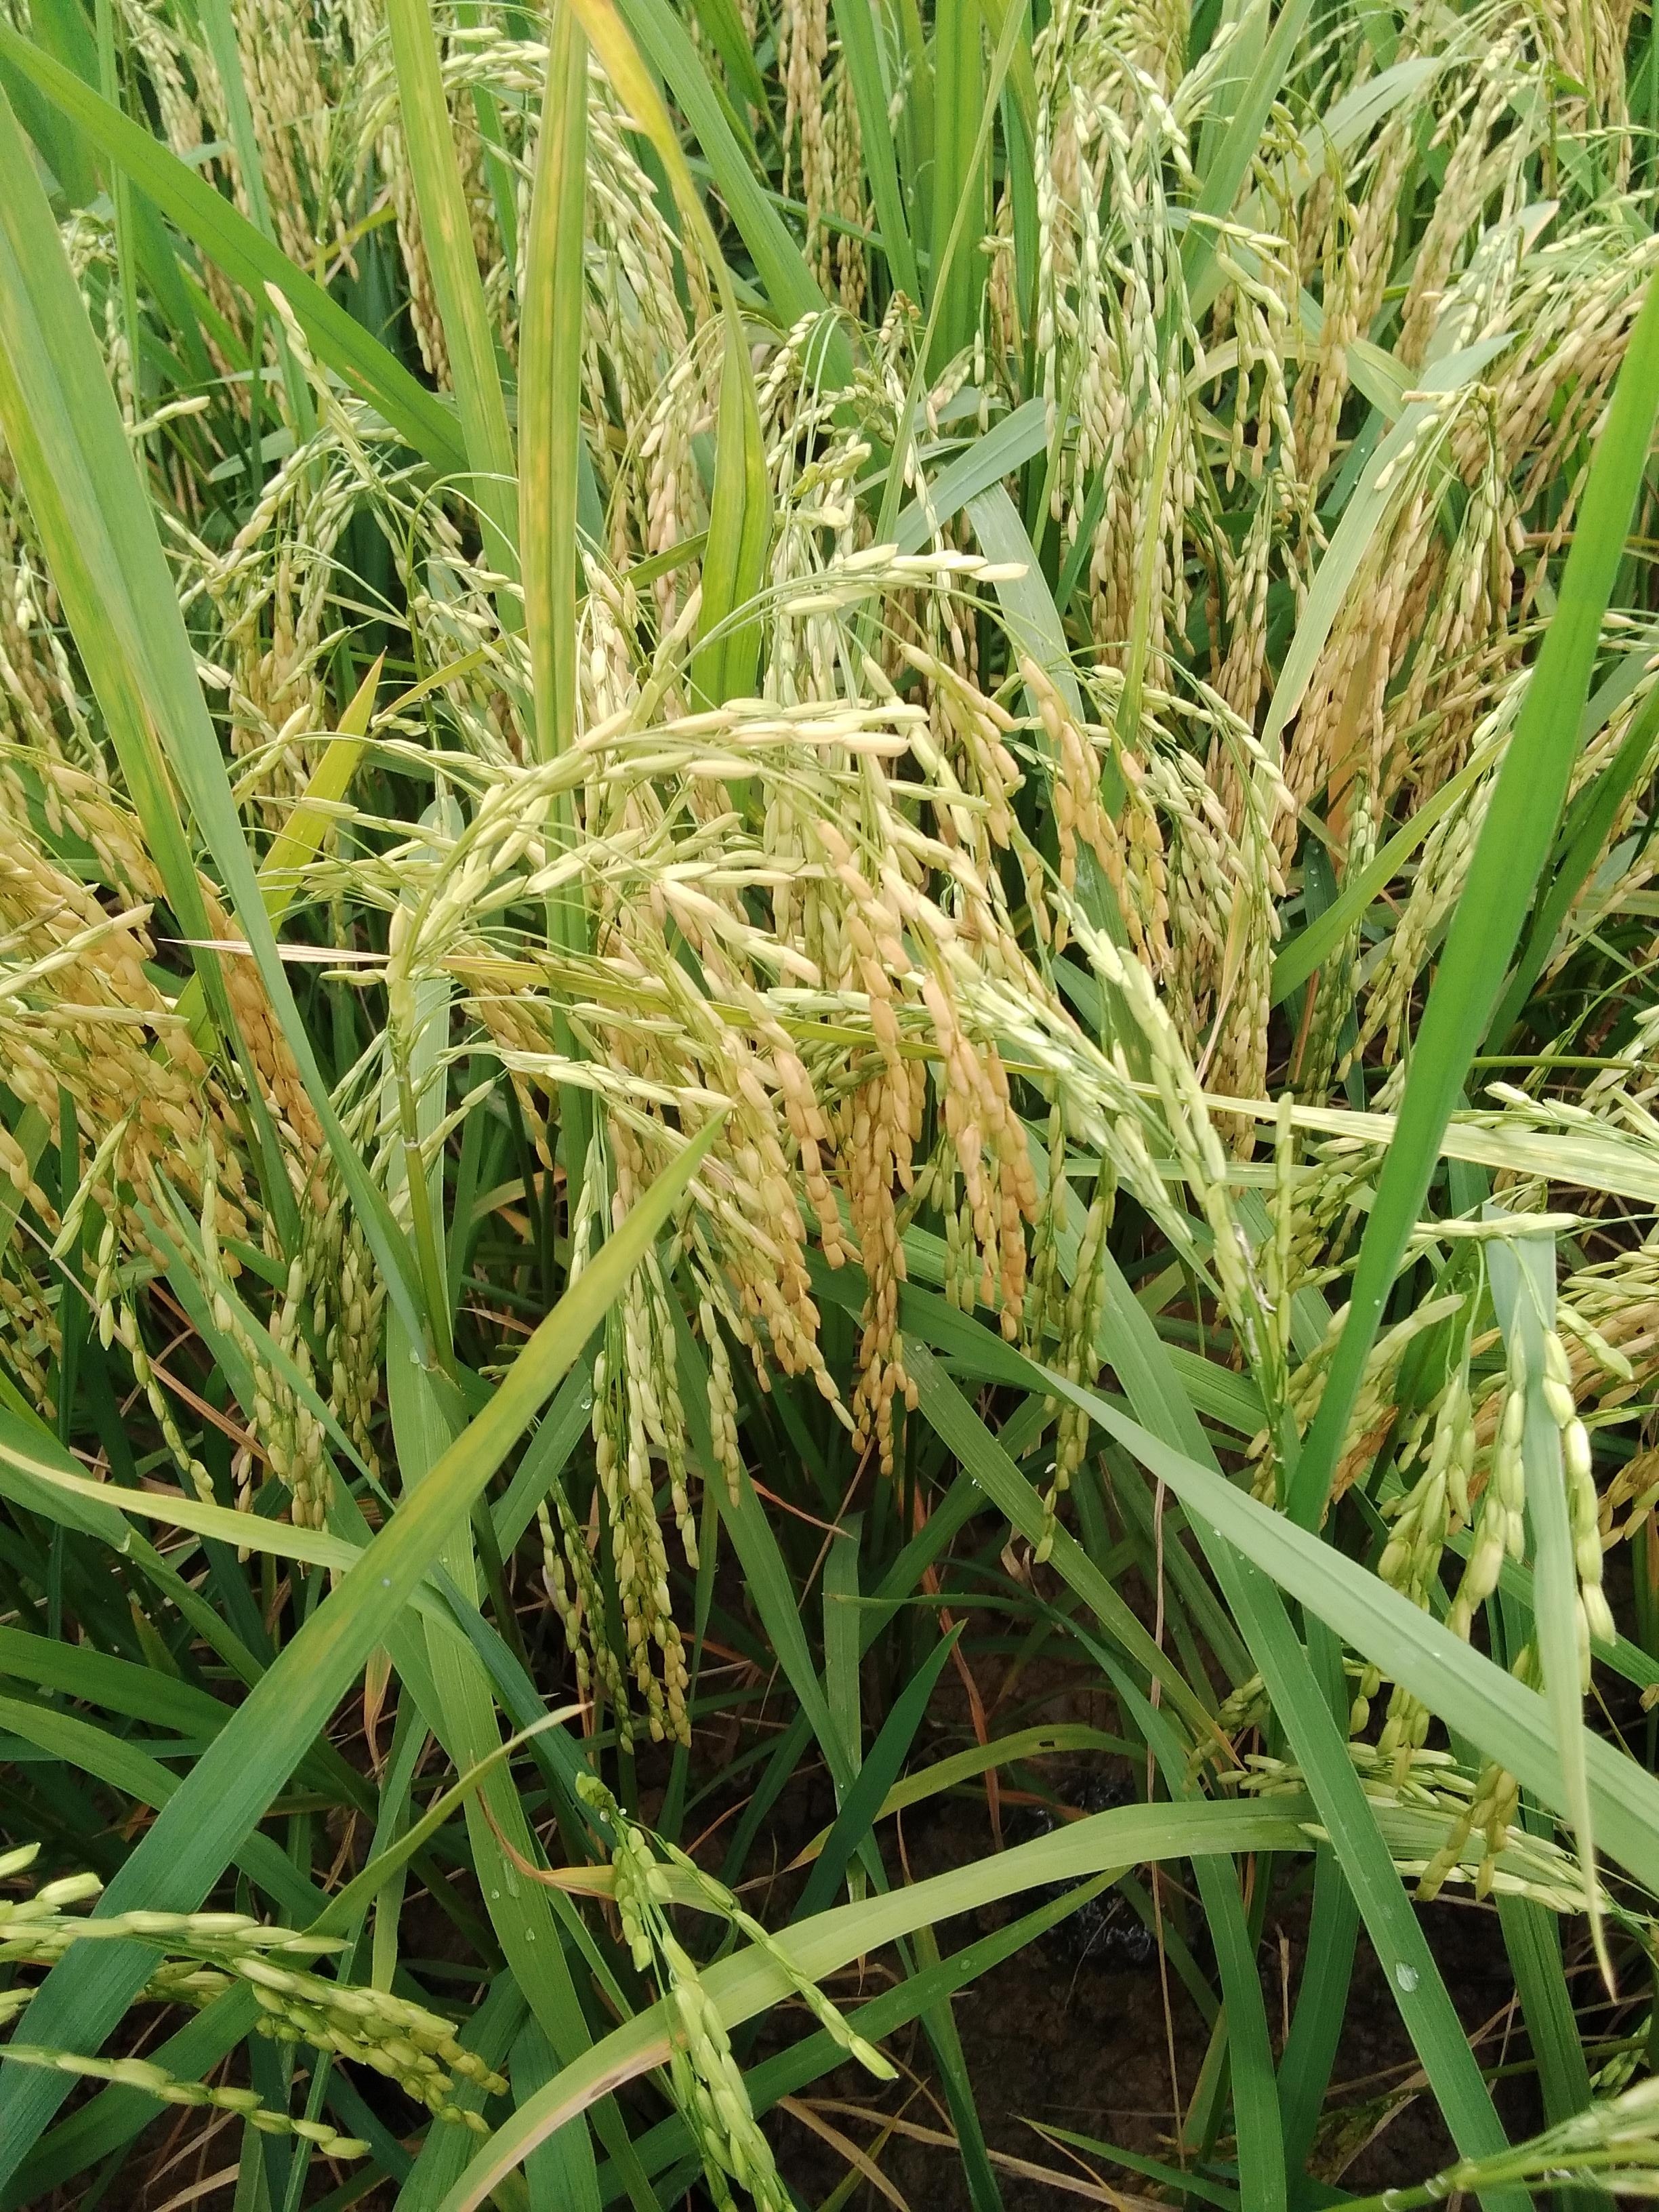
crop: rice
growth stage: ripening
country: Nigeria
